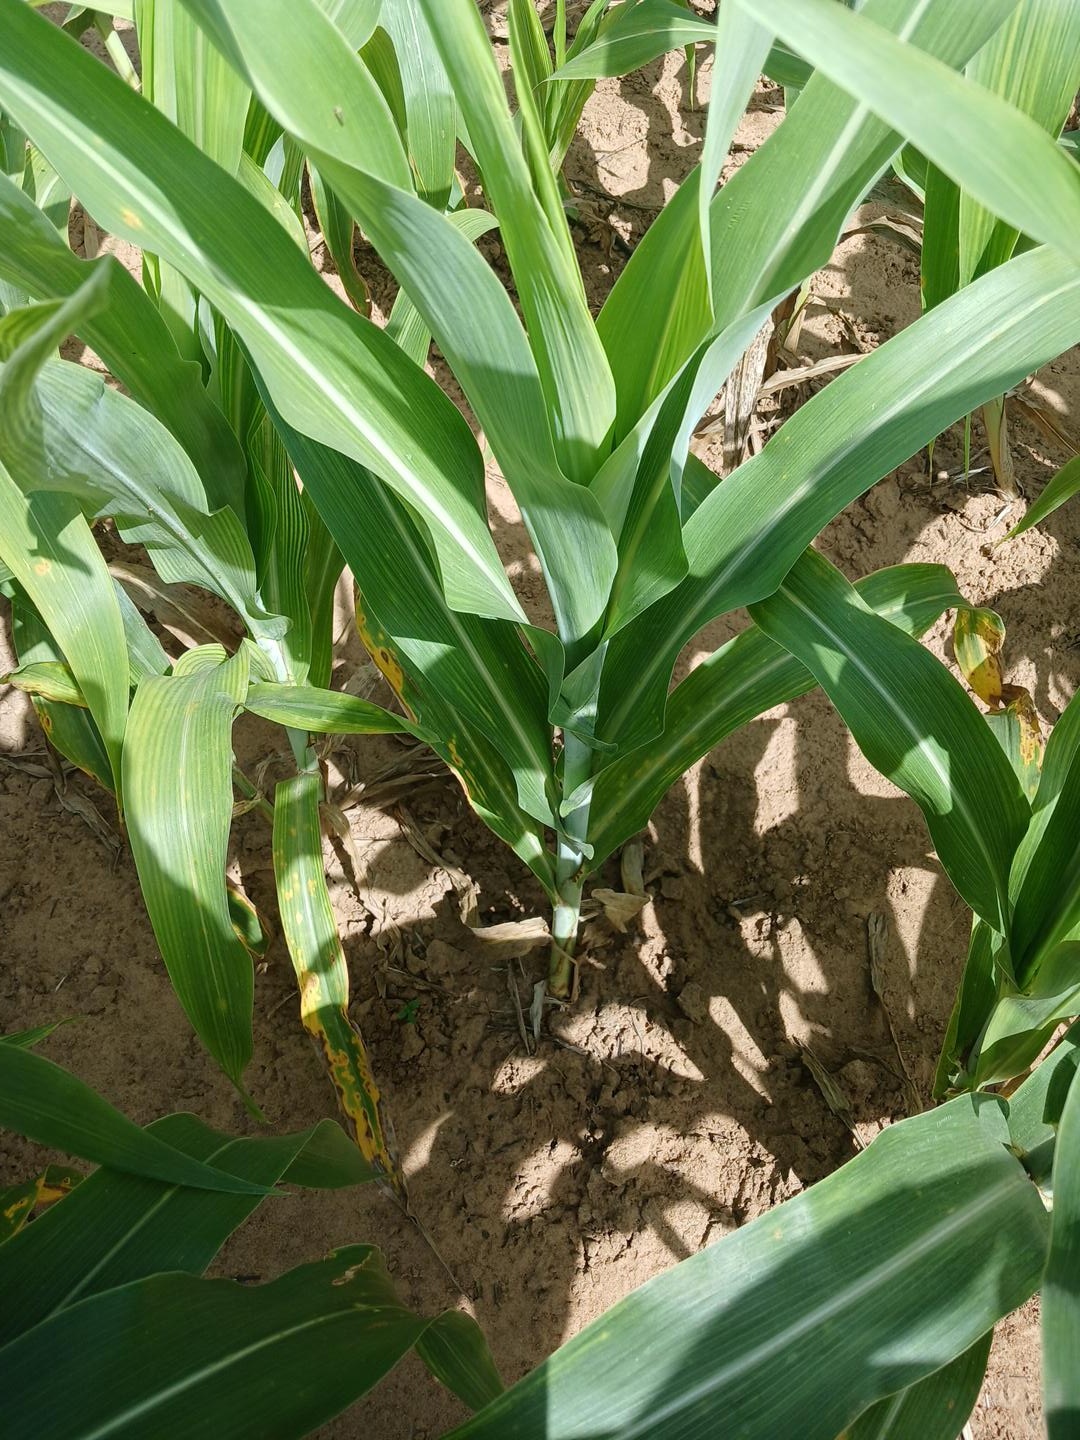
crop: sorghum
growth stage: vegetative
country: Senegal
